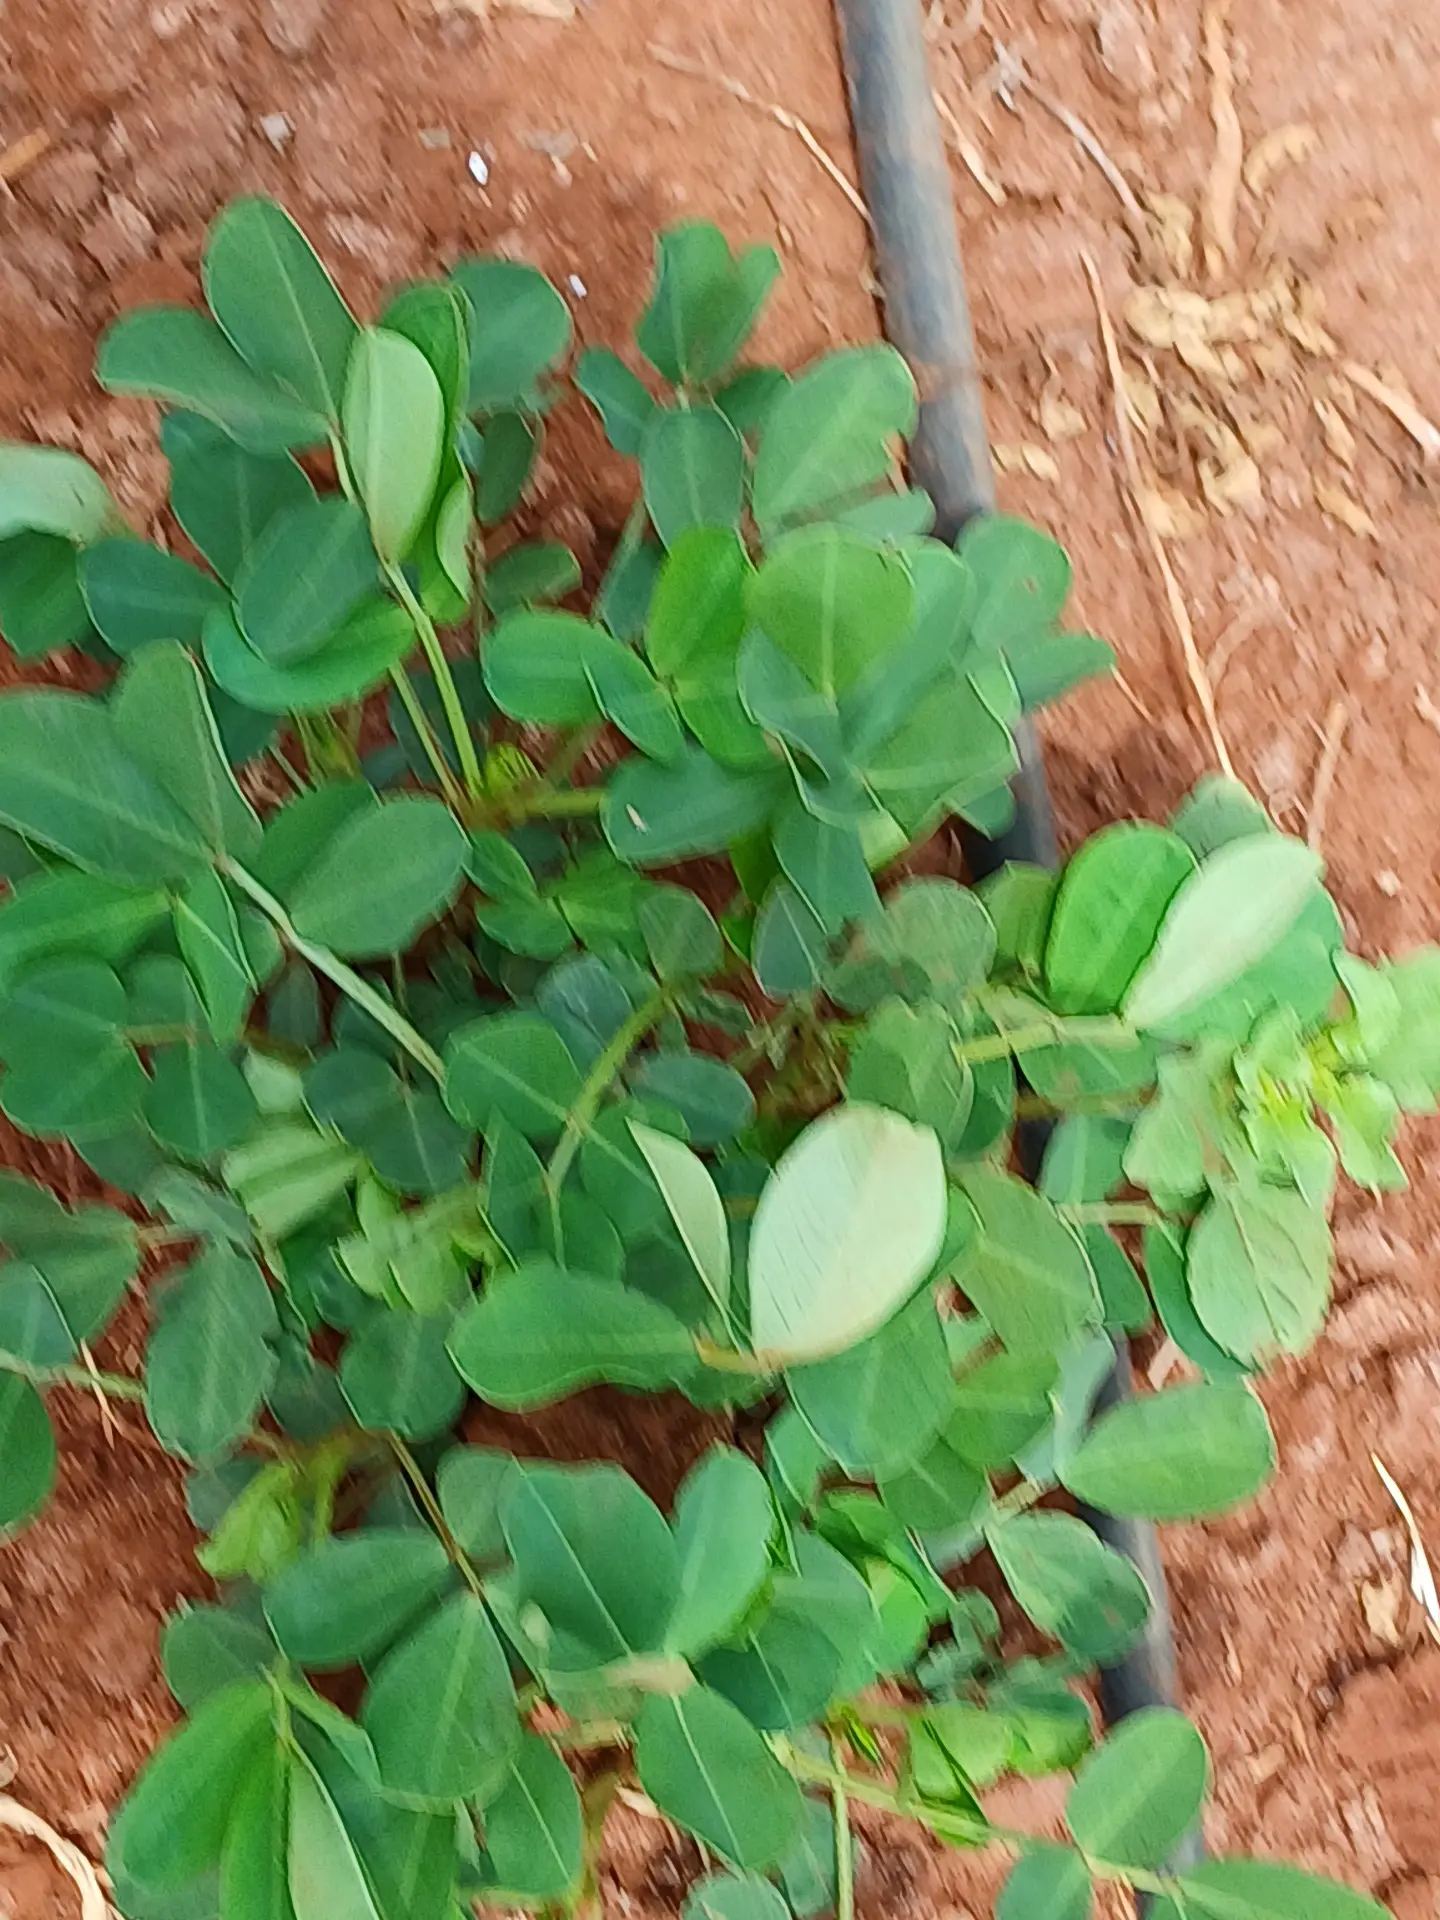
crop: groundnut
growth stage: vegetative
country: Kenya
